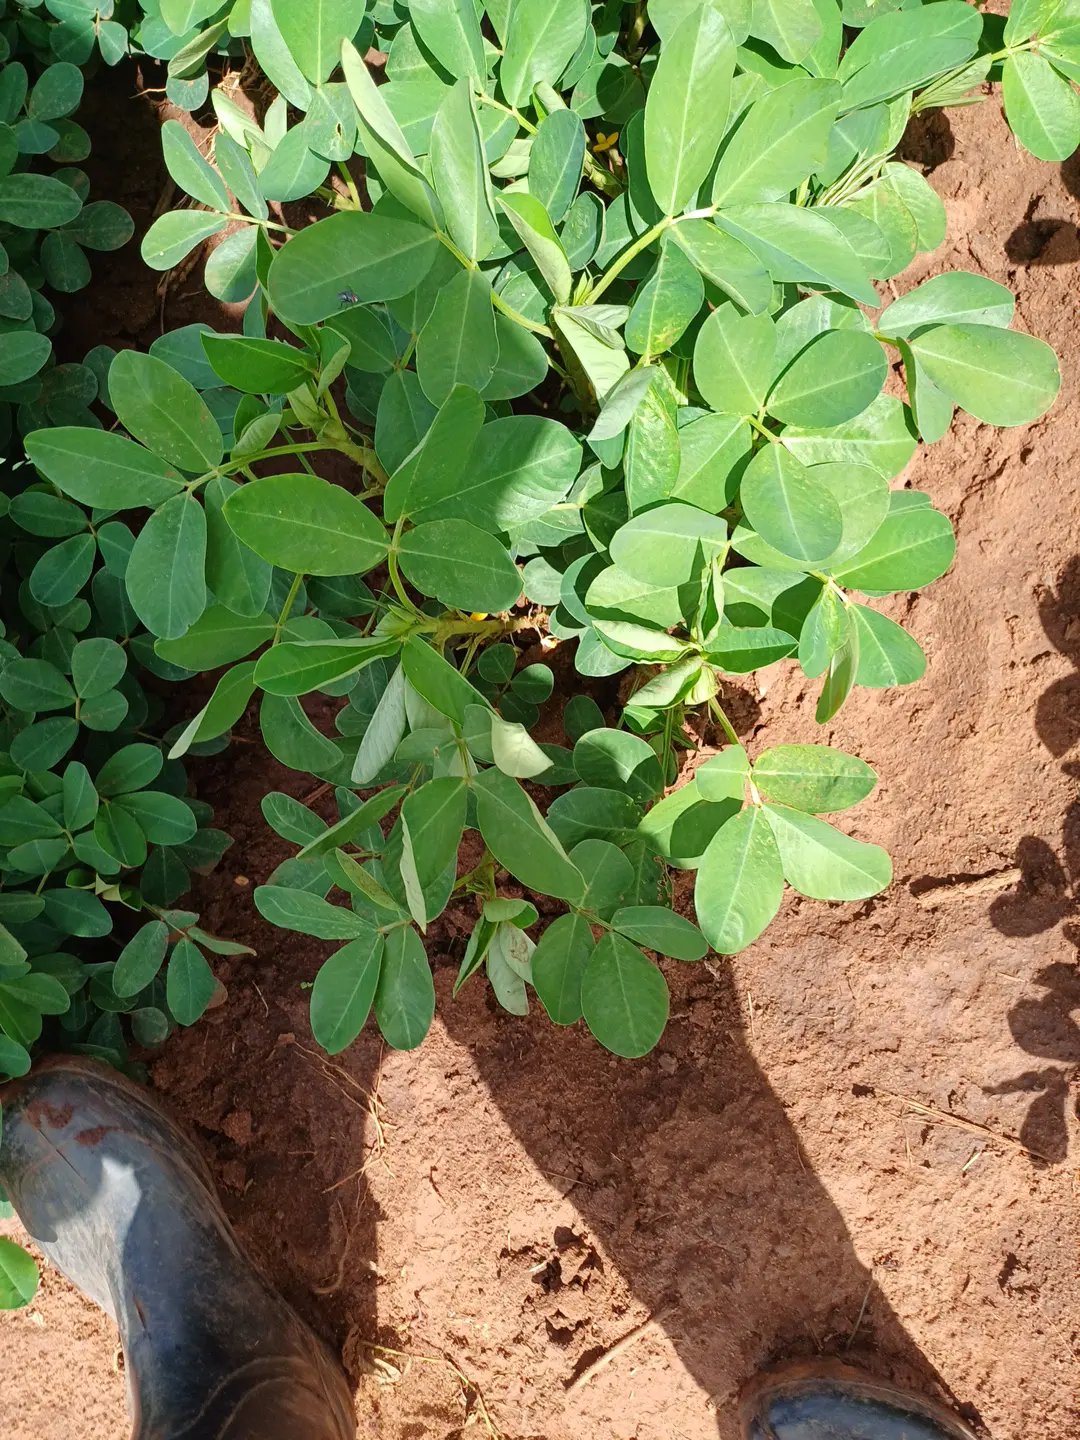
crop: groundnut
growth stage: flowering
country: Kenya
